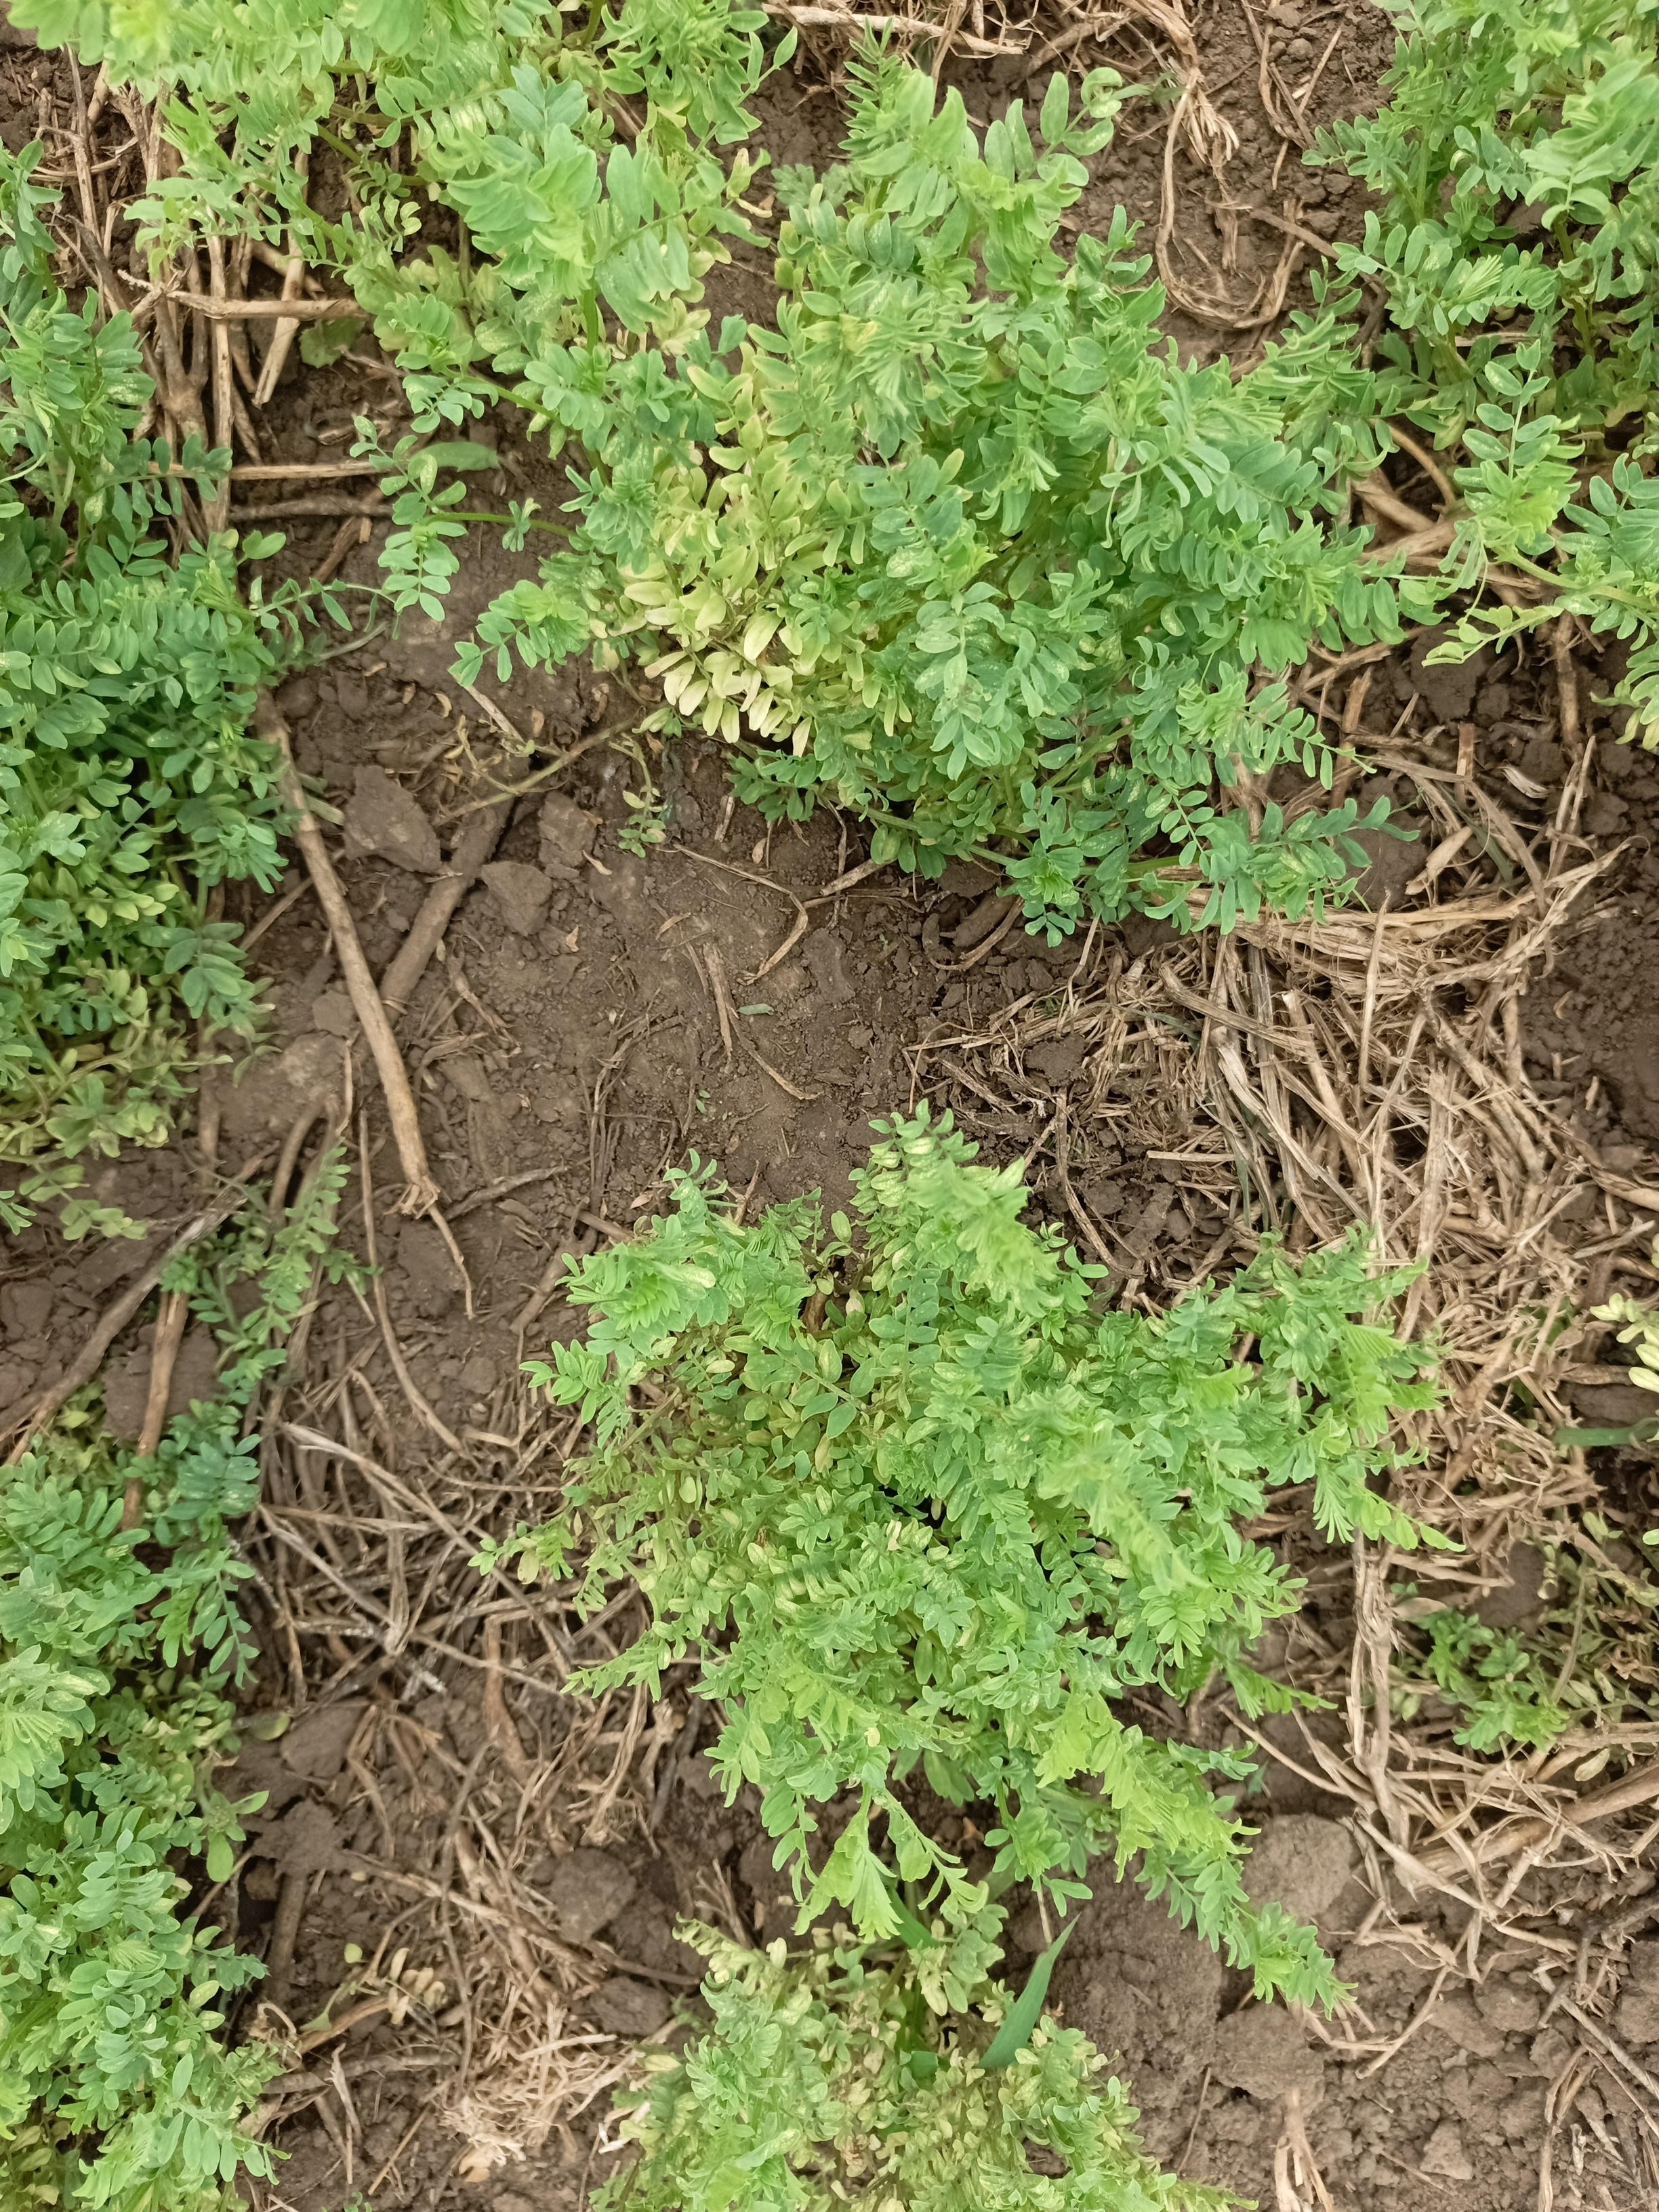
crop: lentil
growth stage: vegetative
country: Tanzania
